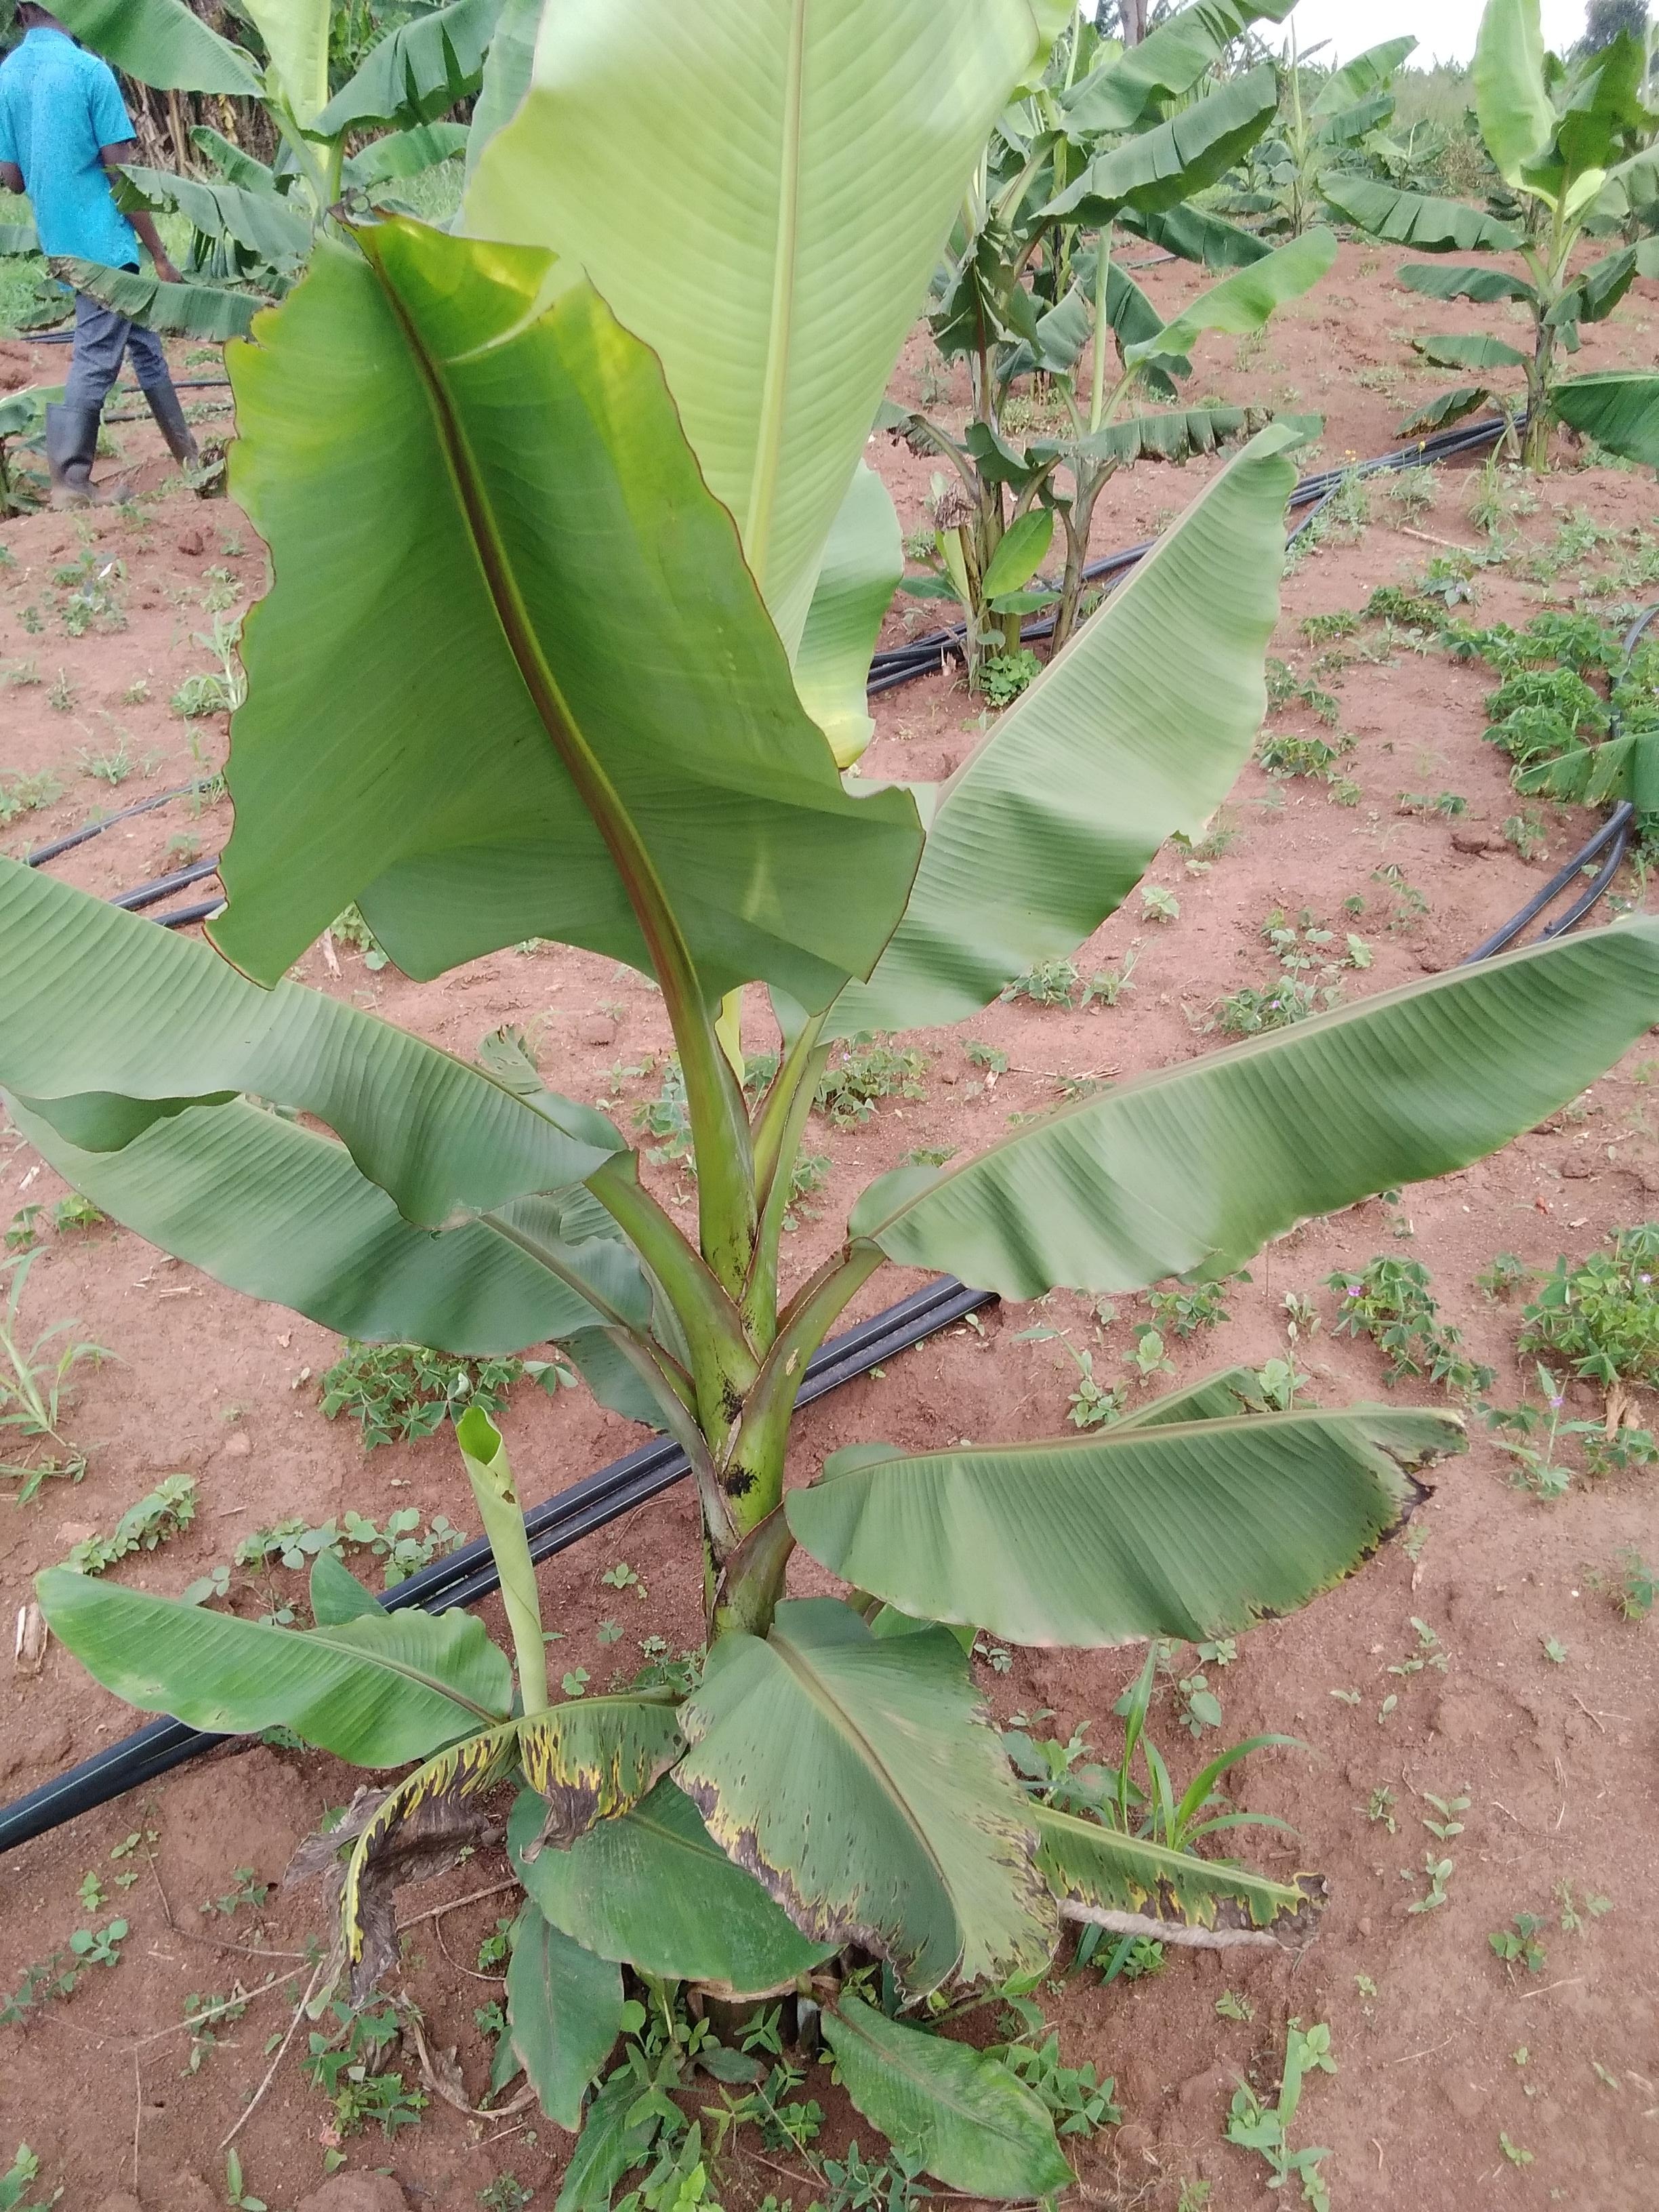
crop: banana
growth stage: vegetative
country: Uganda
